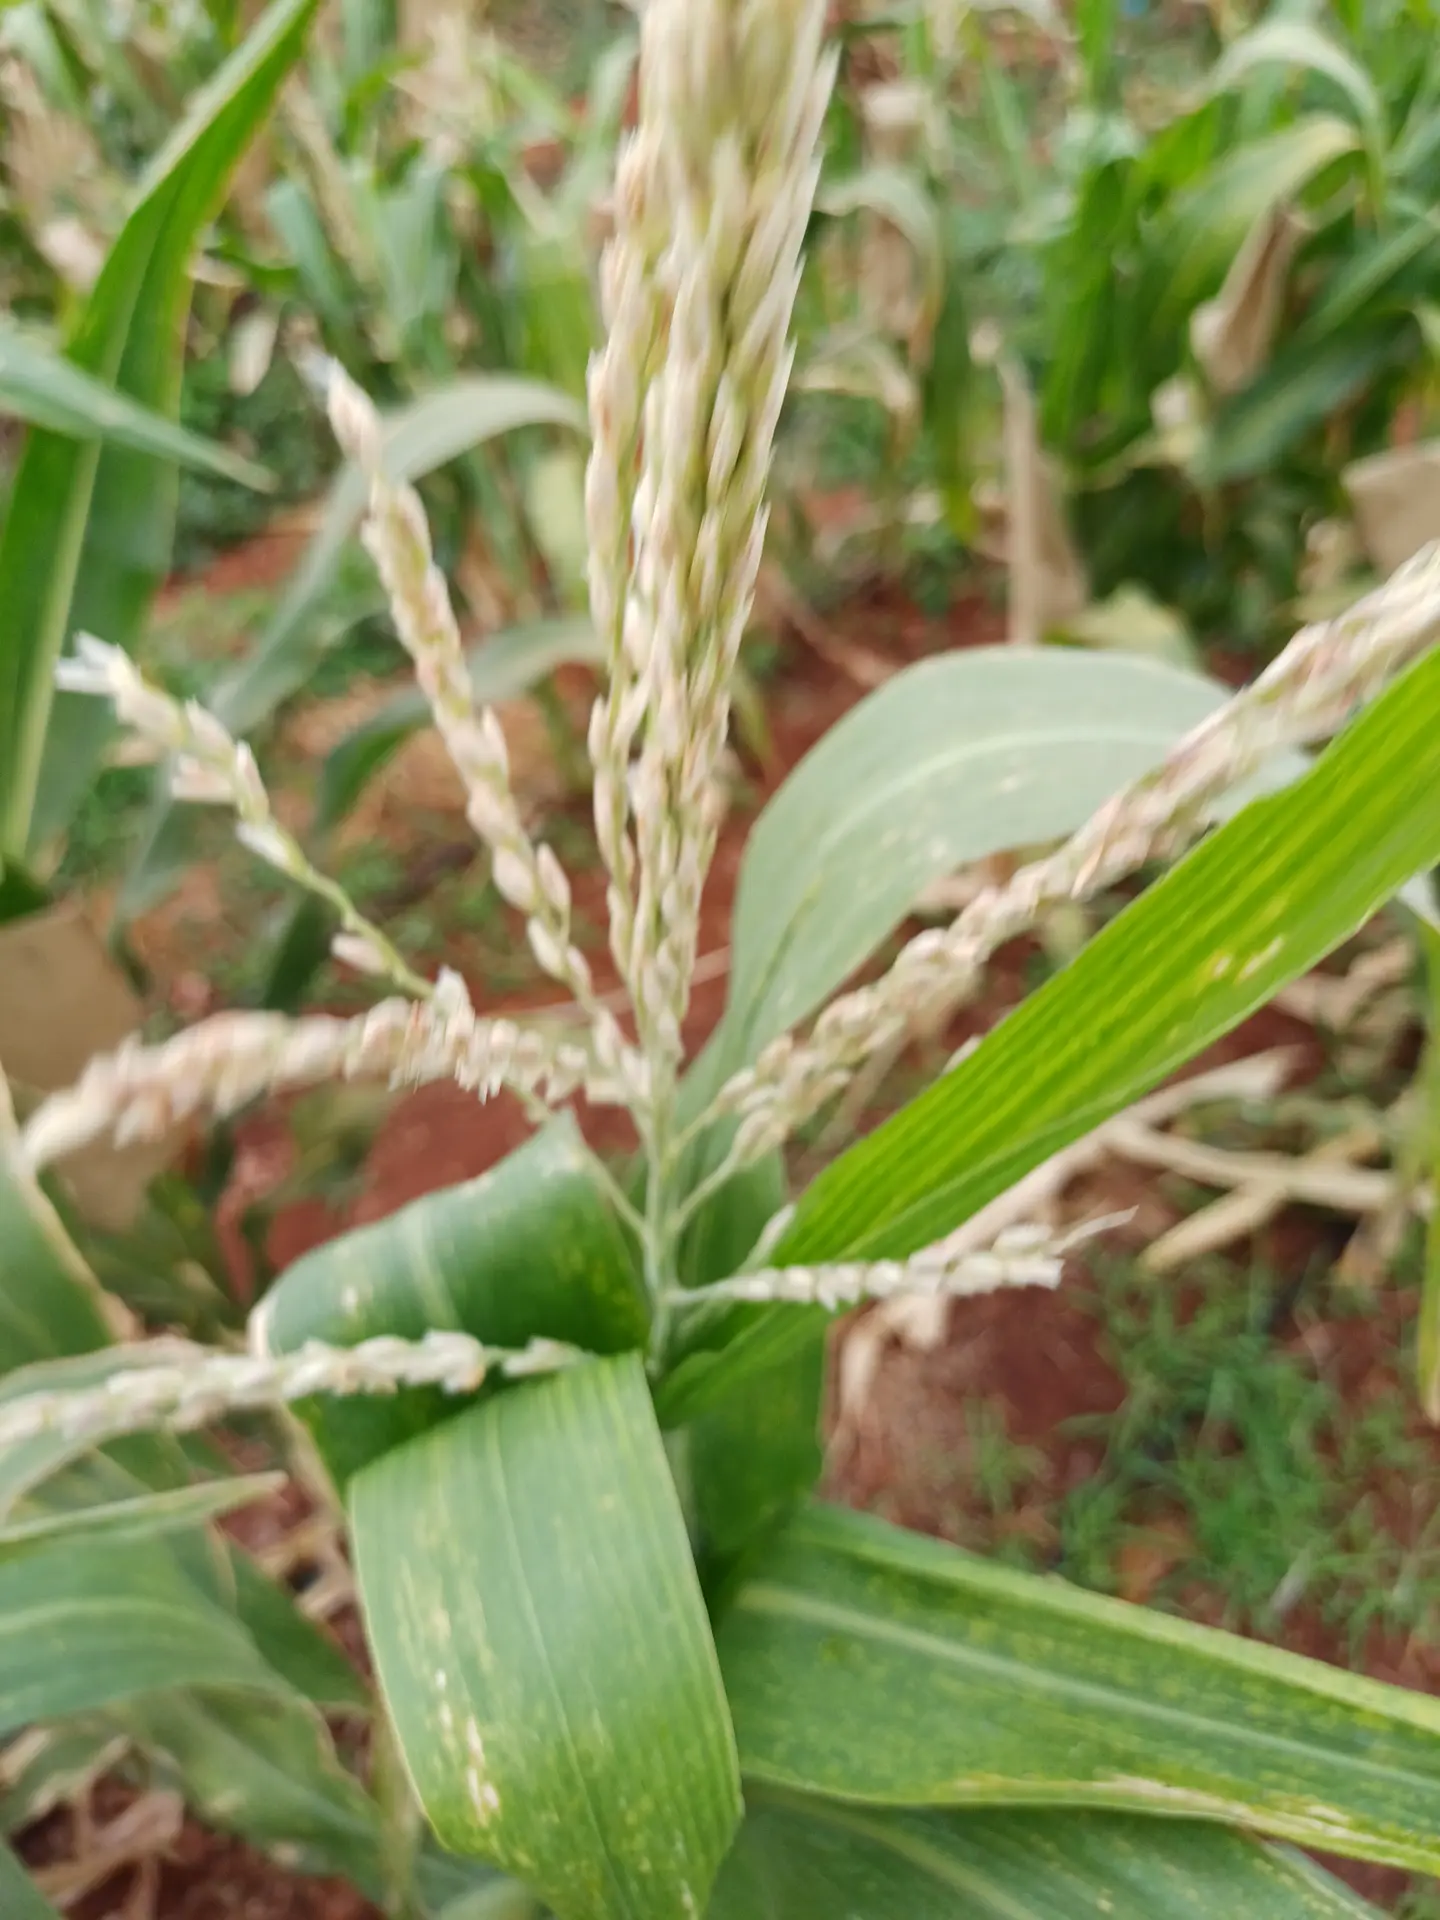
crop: maize
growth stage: flowering
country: Kenya
